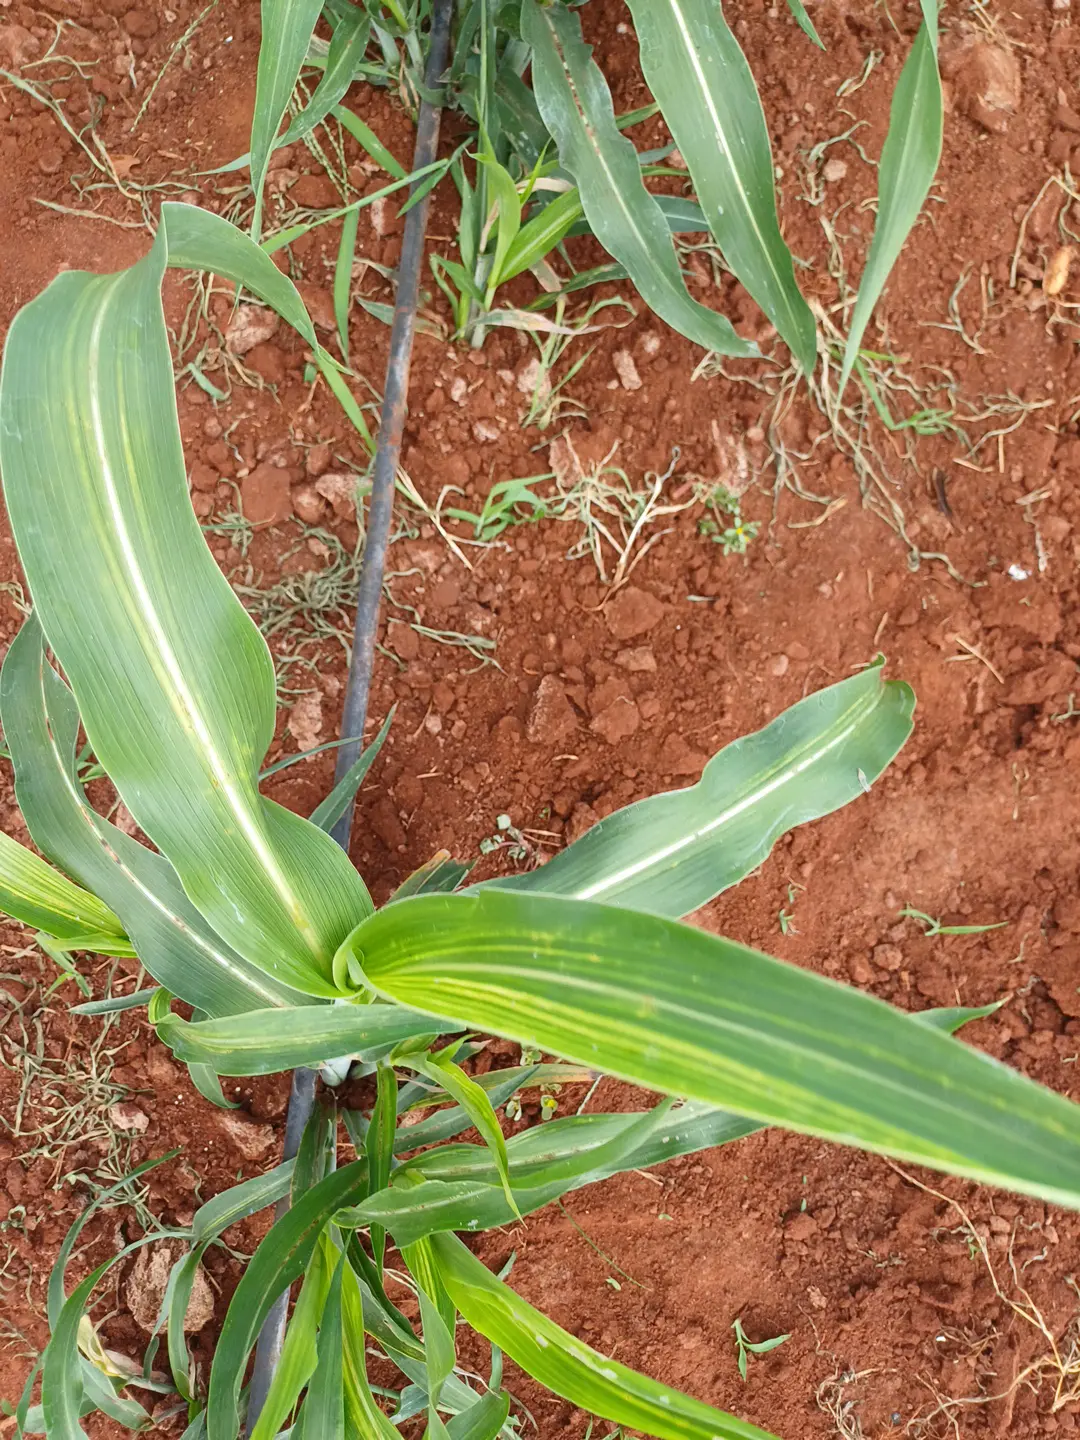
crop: sorghum
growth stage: heading tuber
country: Kenya
